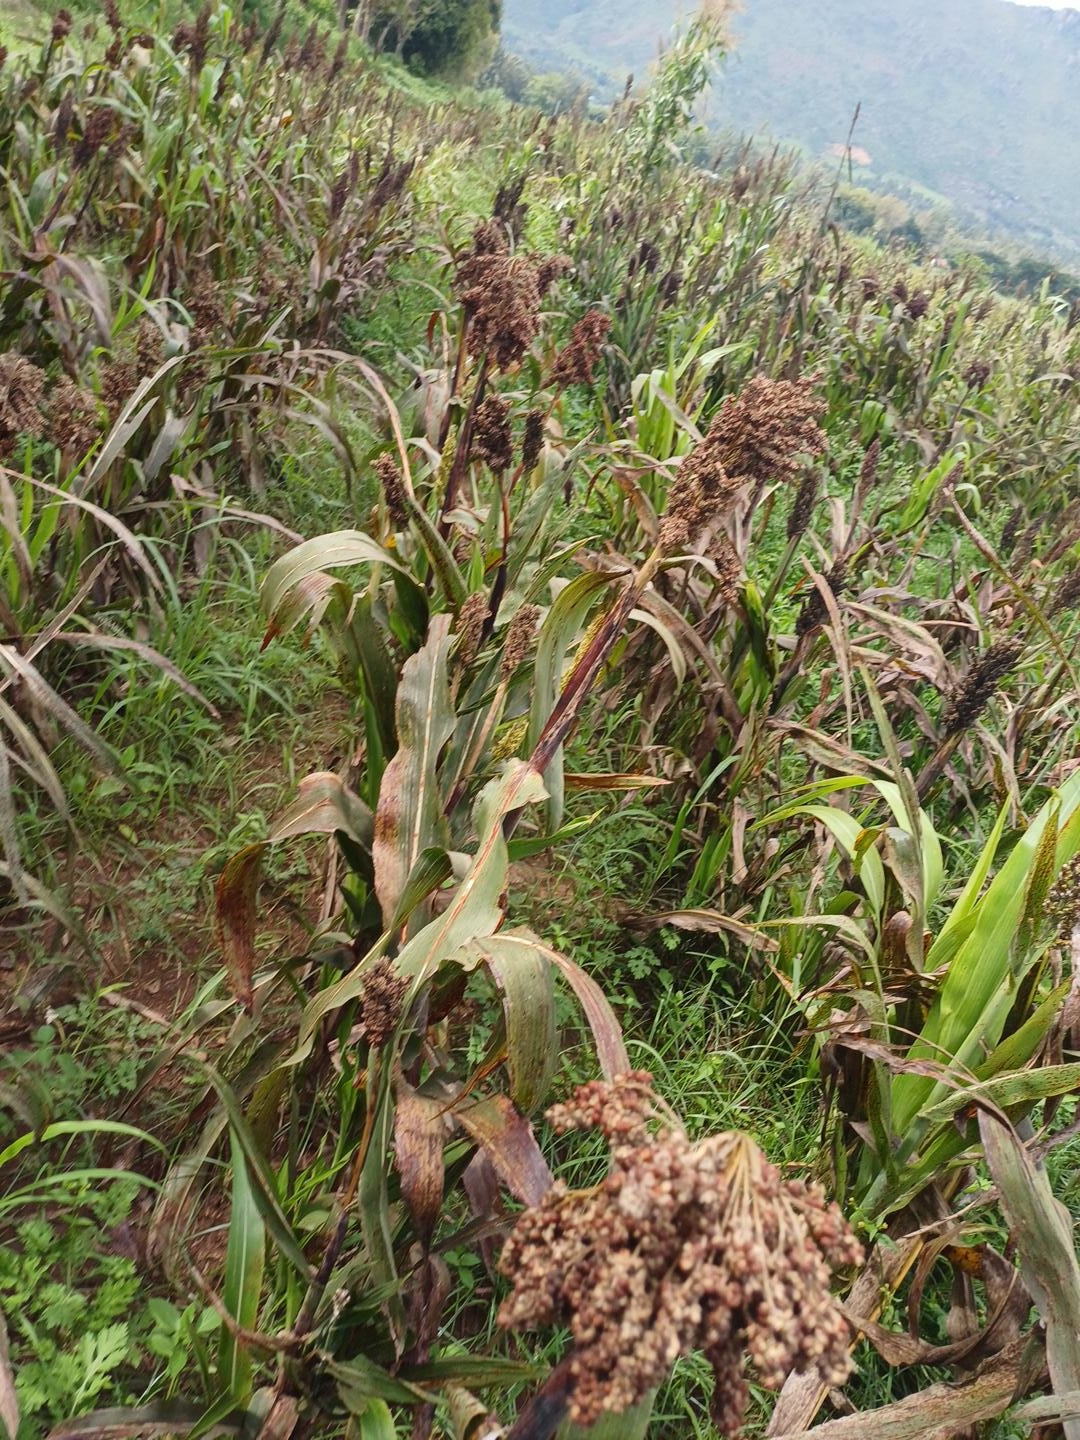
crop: sorghum
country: Kenya
